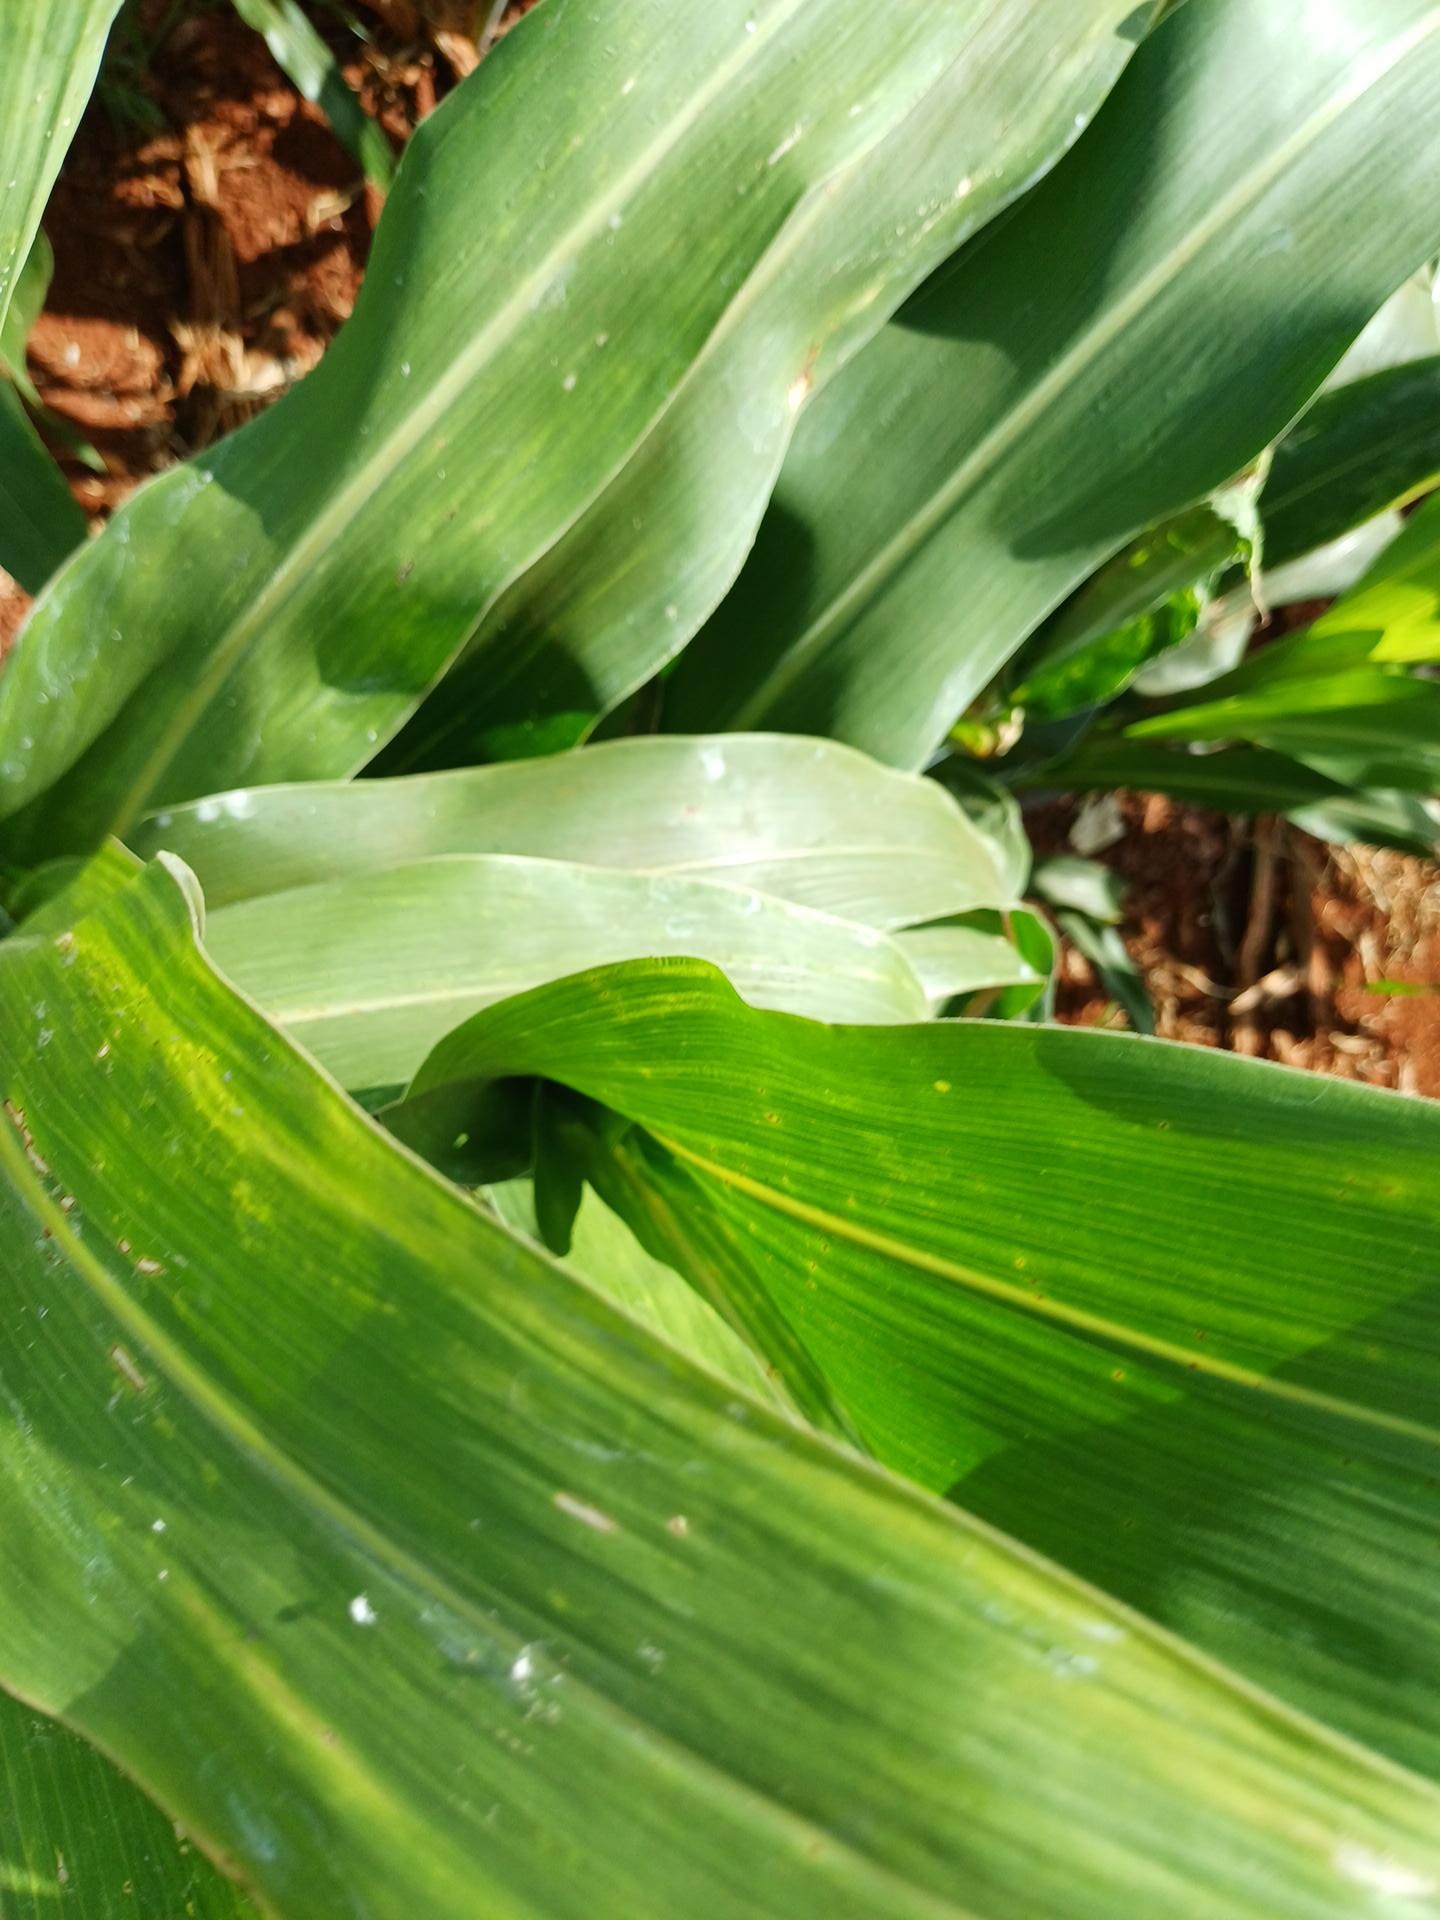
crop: sorghum
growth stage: heading tuber
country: Kenya
